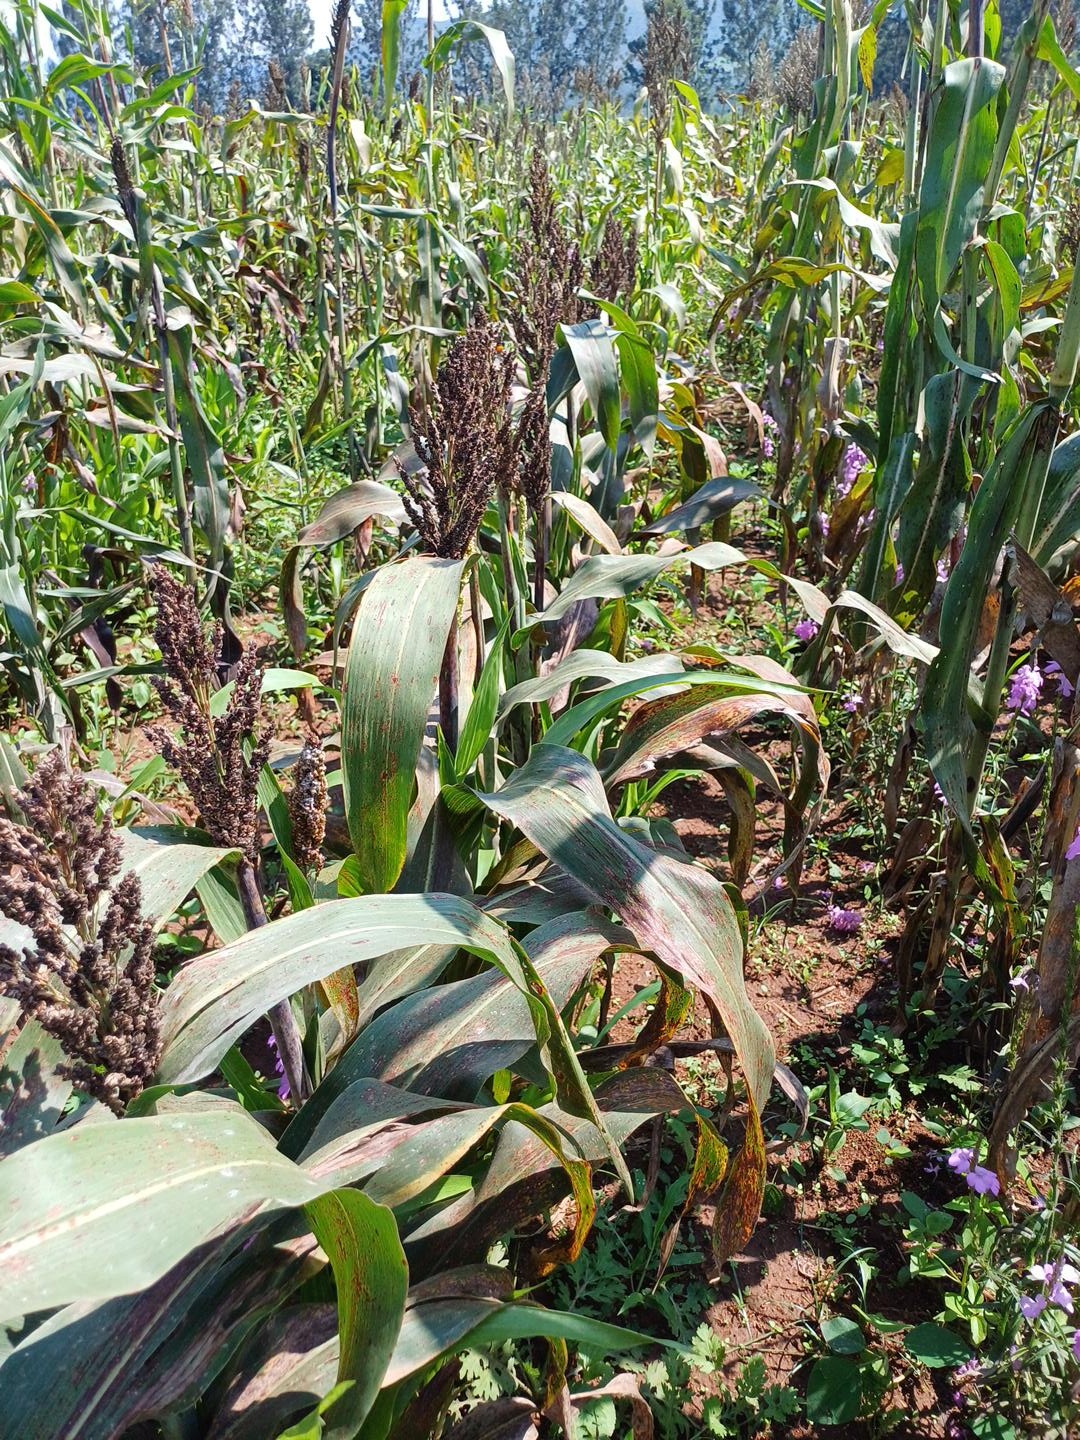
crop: sorghum
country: Kenya
